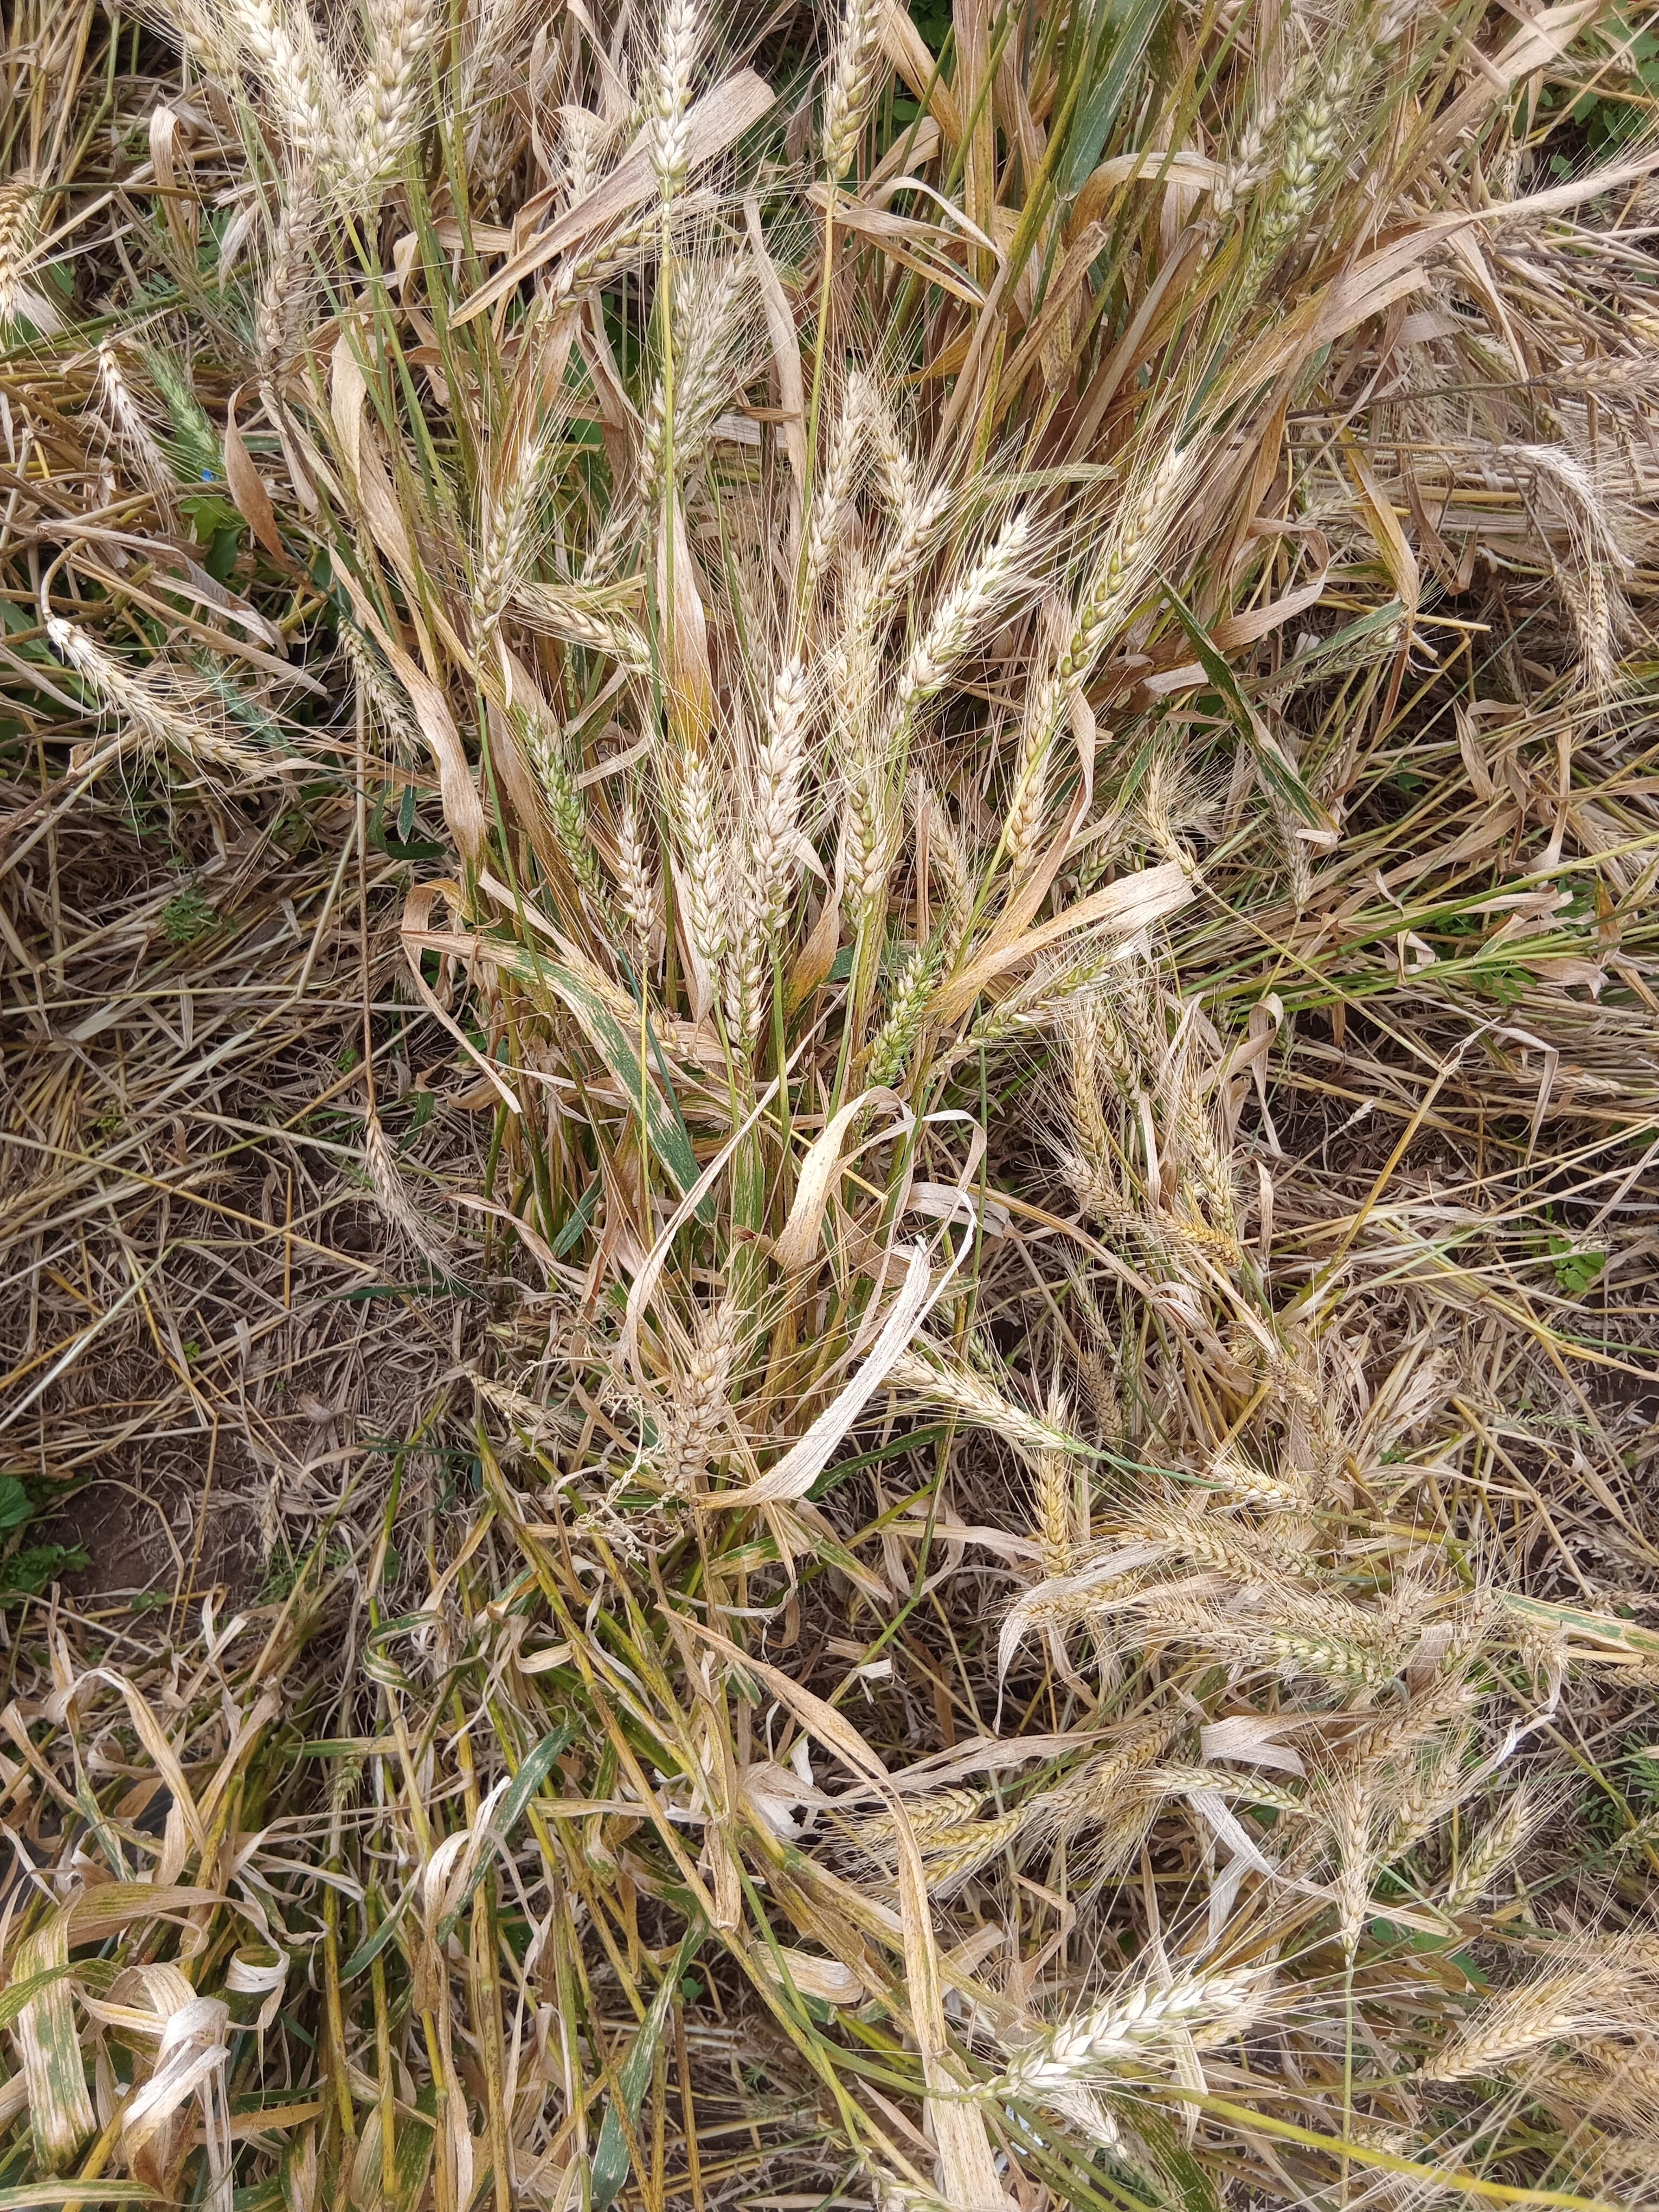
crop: wheat
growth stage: maturity
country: Kenya
